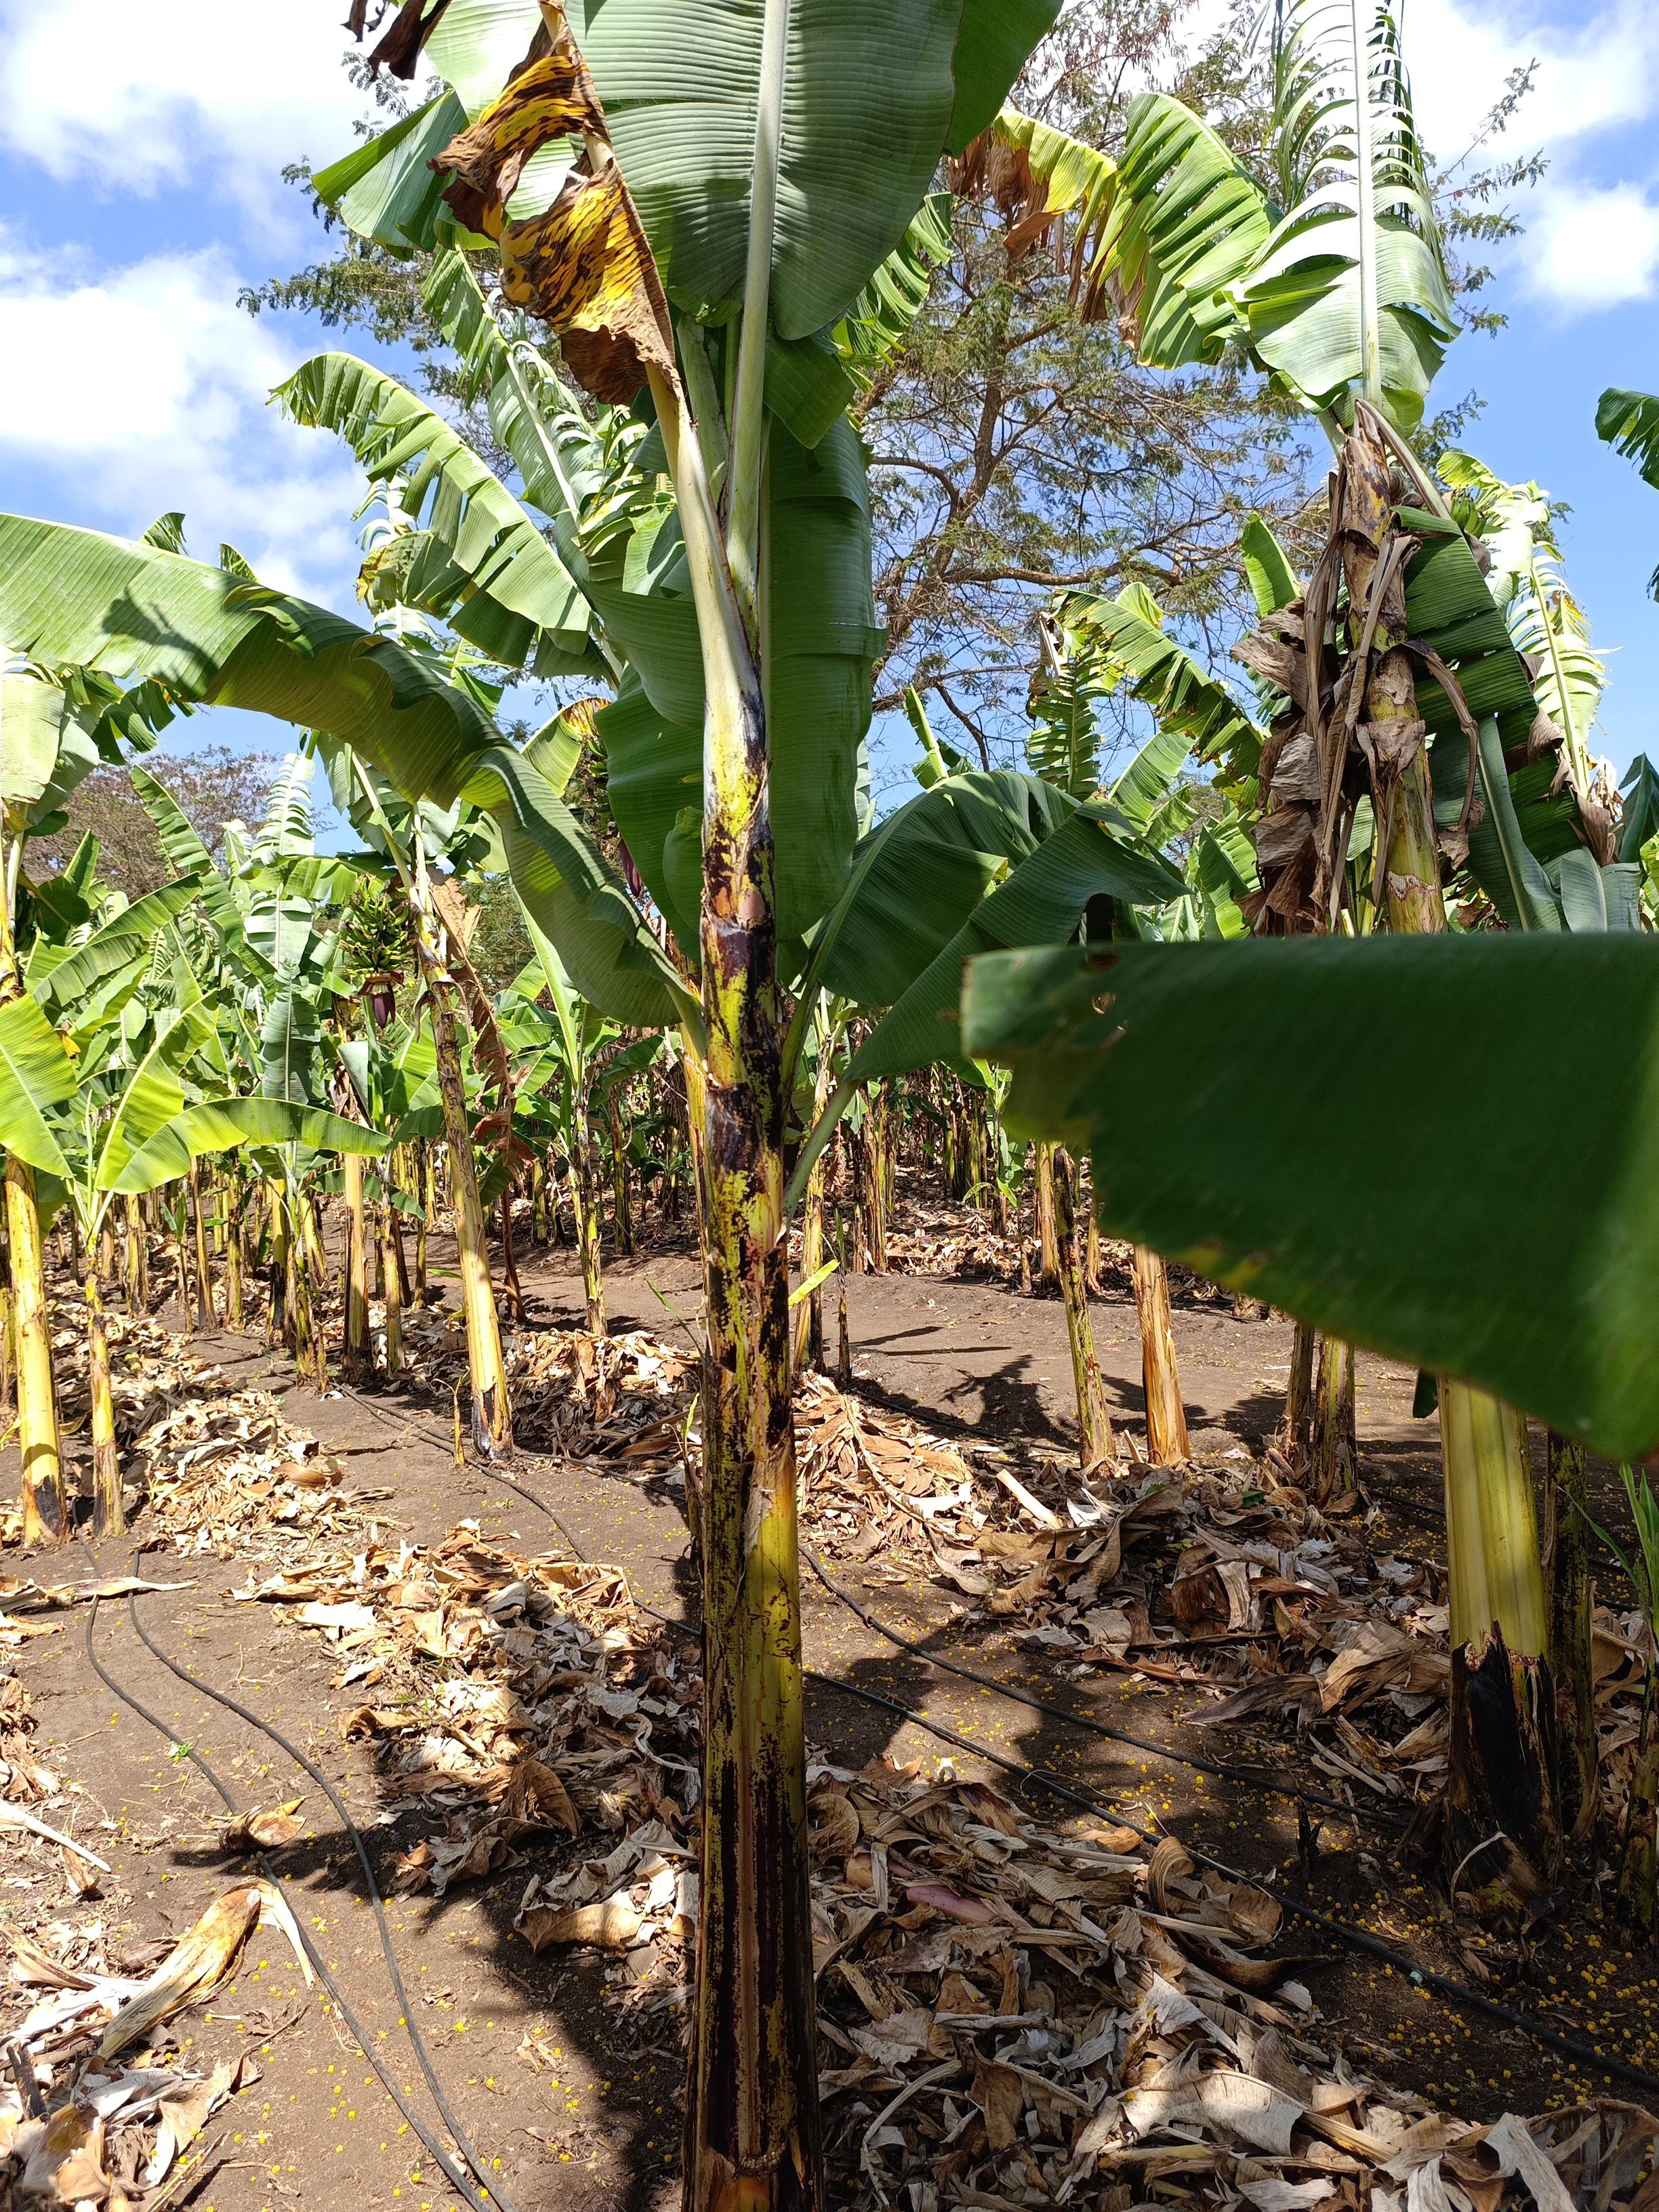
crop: banana
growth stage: vegetative
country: Tanzania
